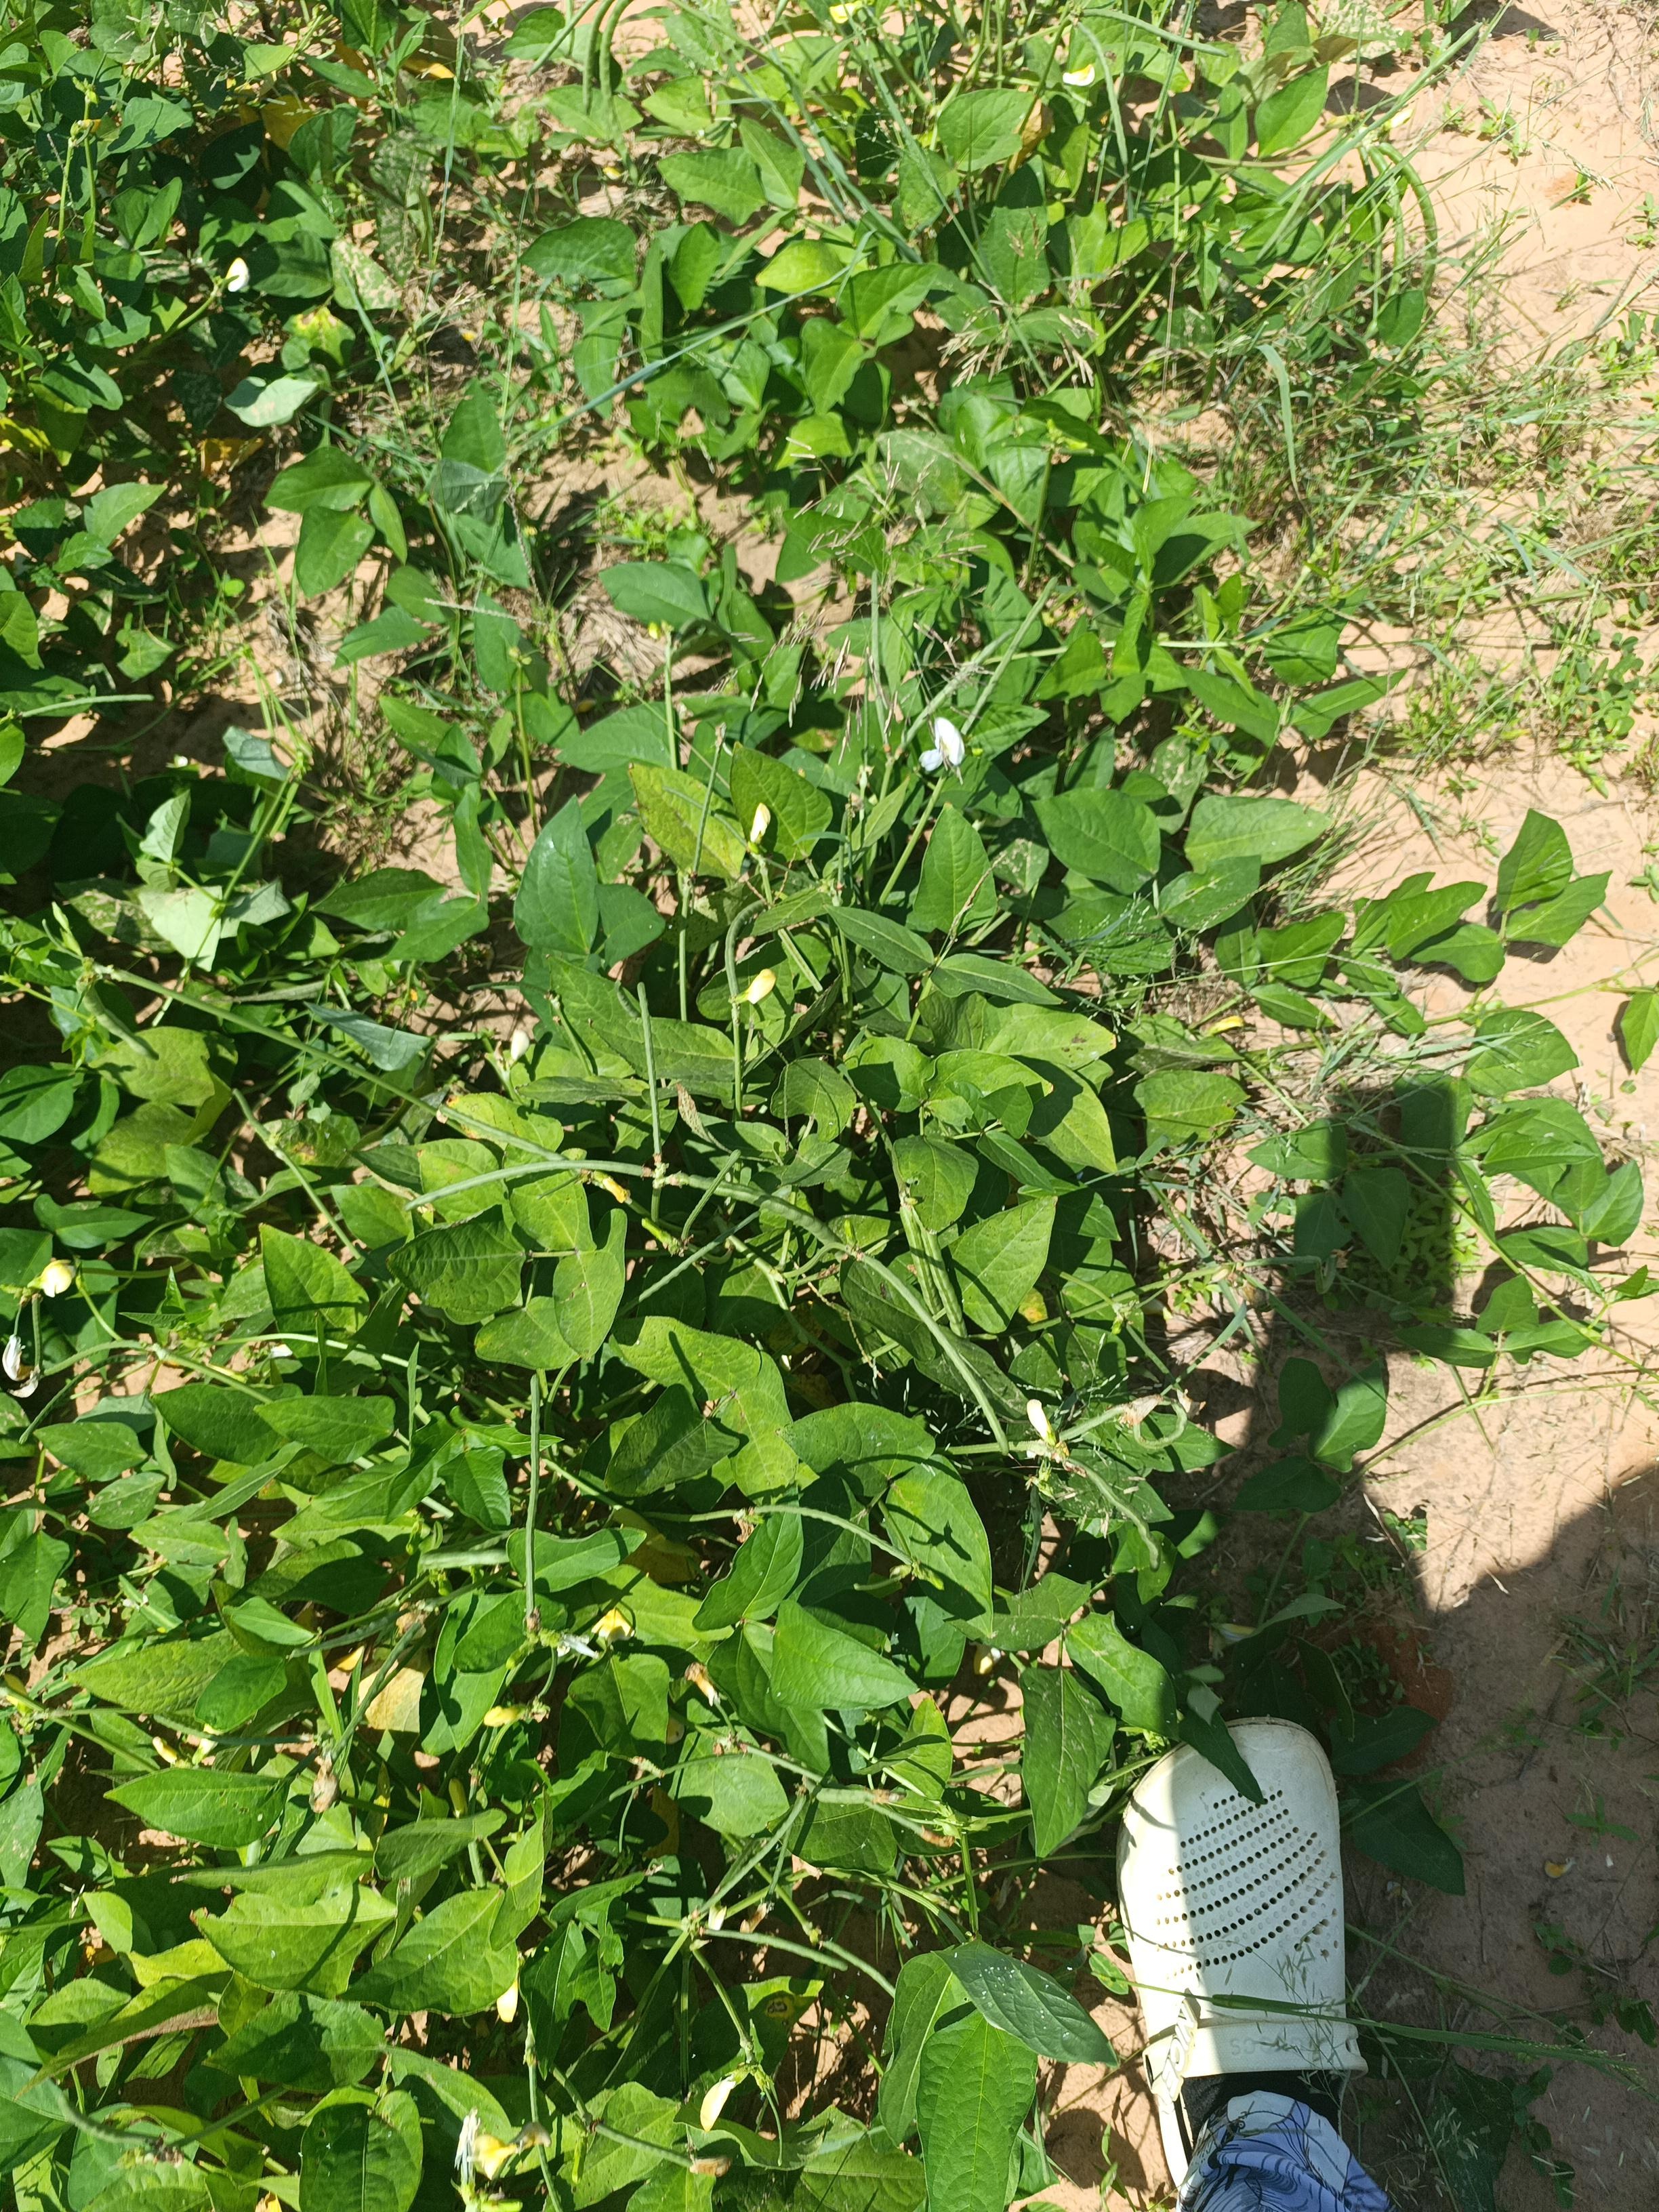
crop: cowpea
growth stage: development pod
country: Nigeria
